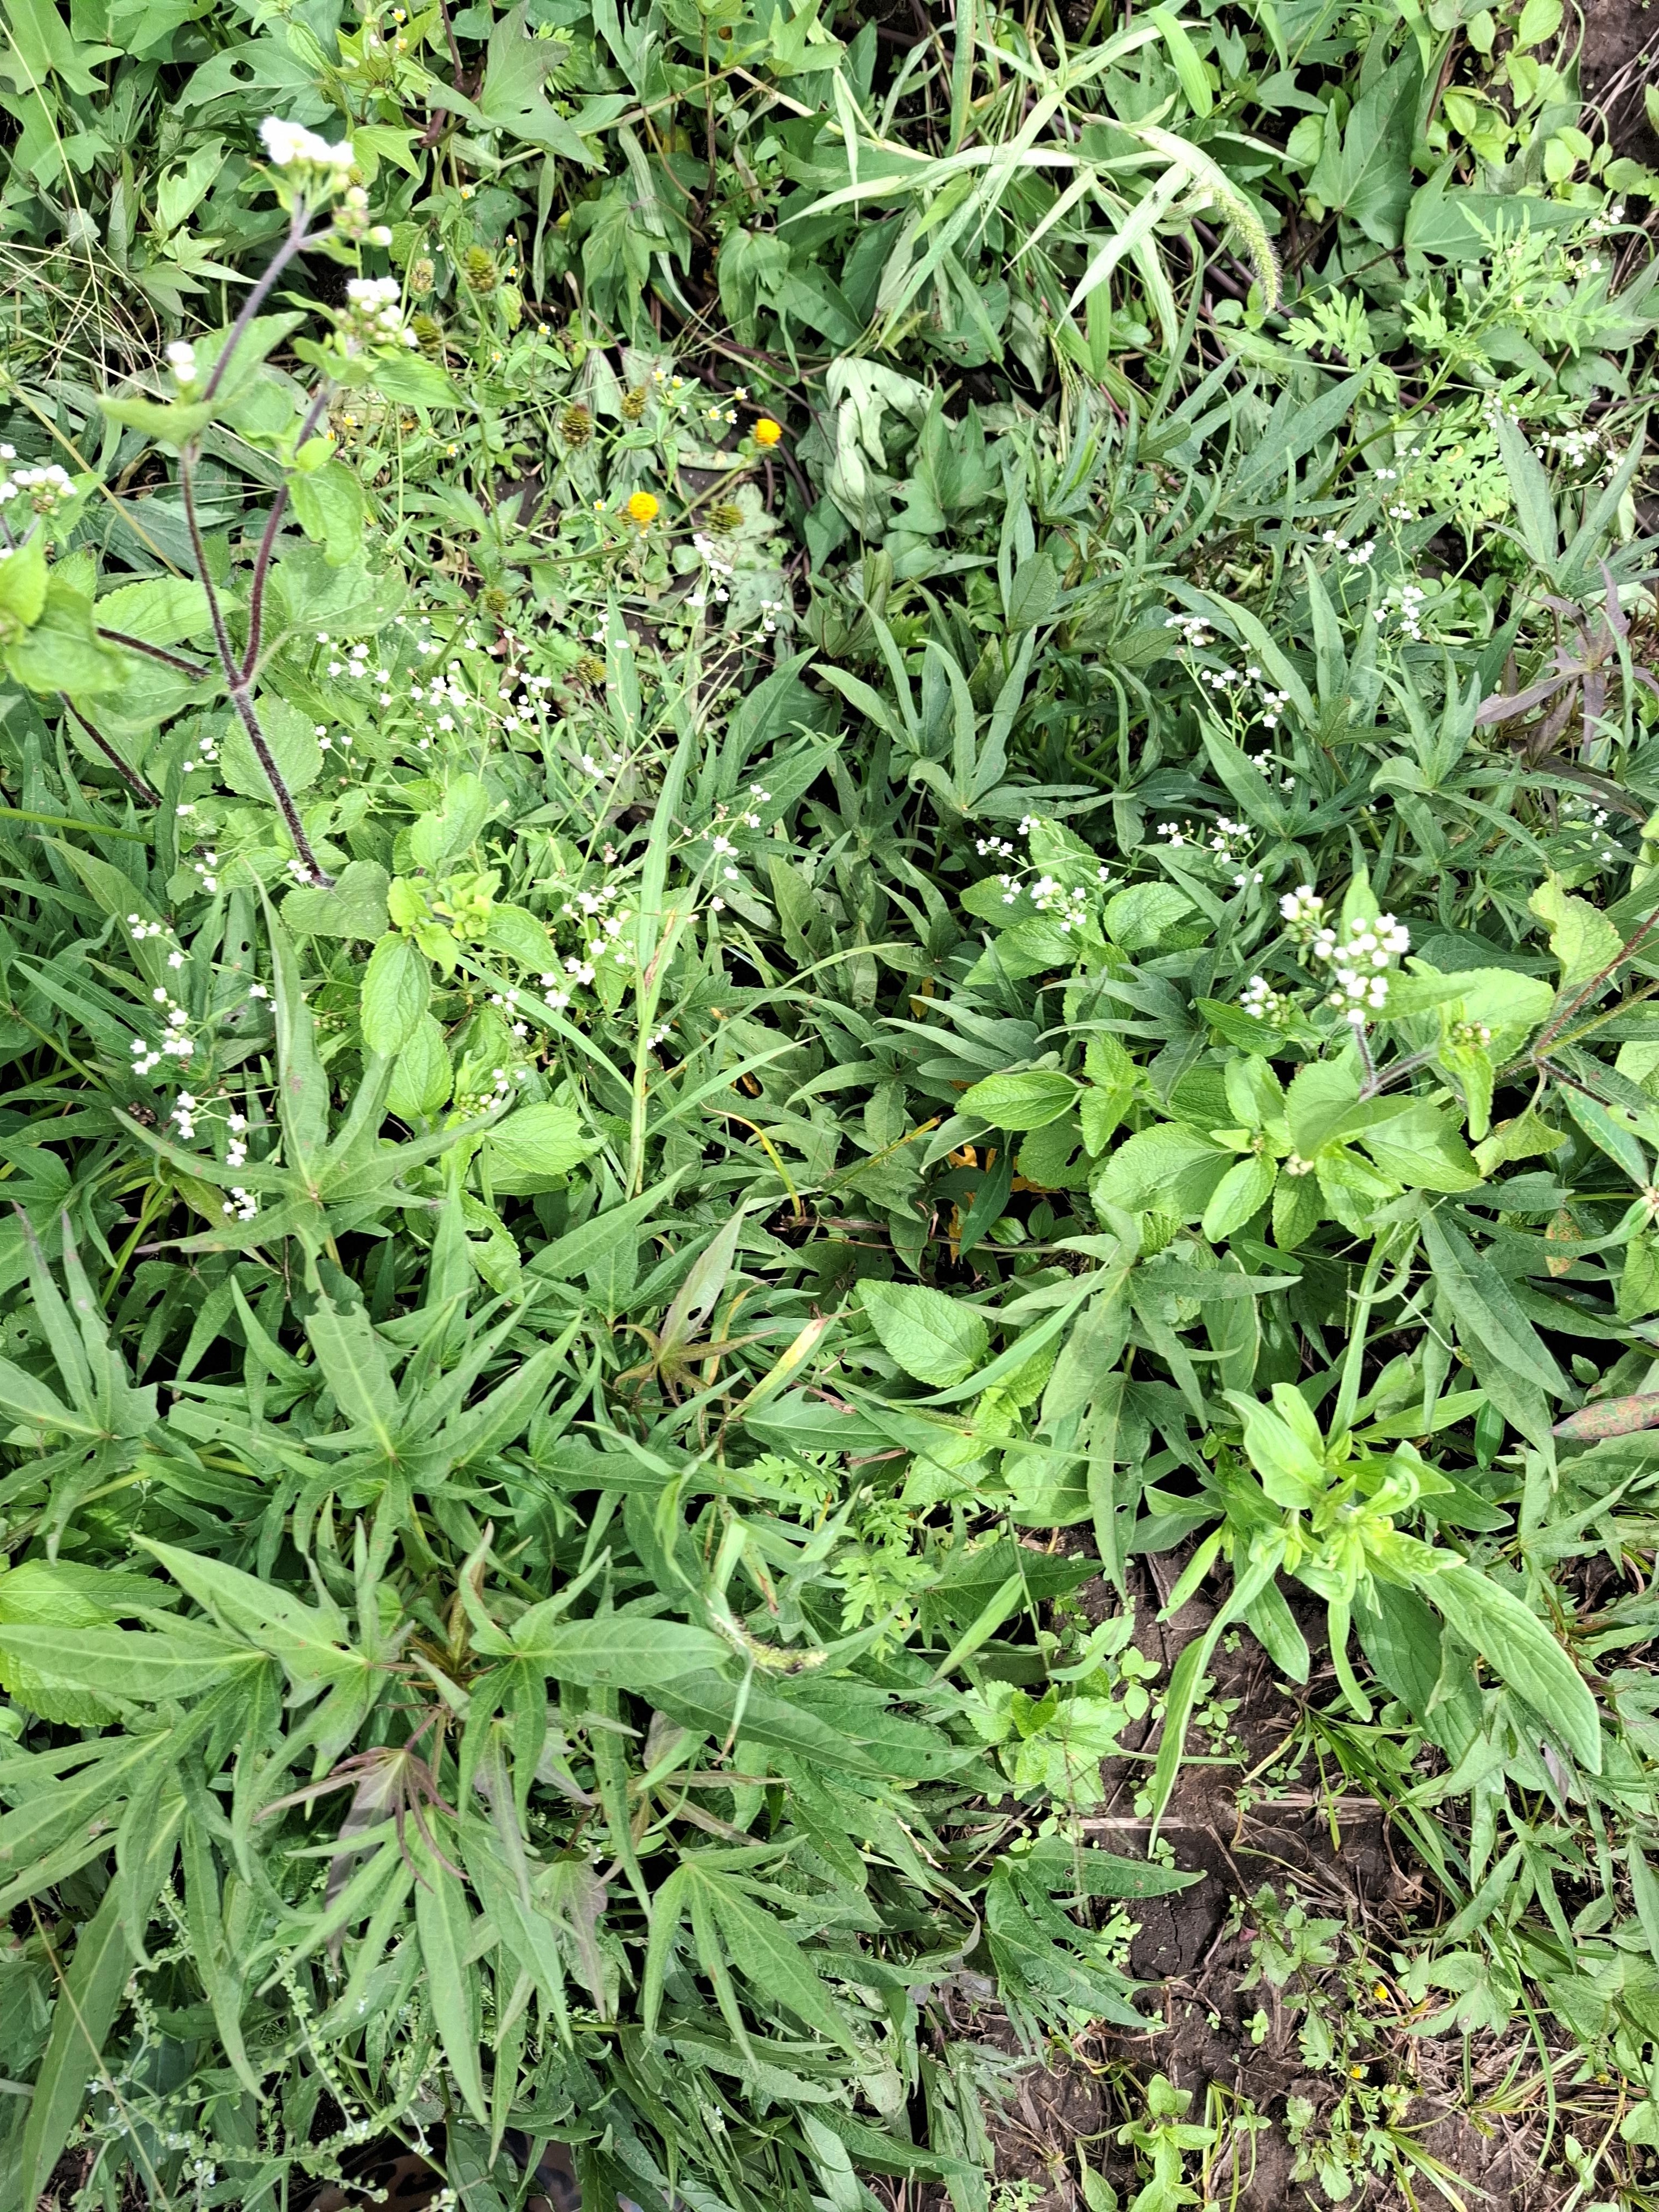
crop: sweet potato
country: Tanzania
